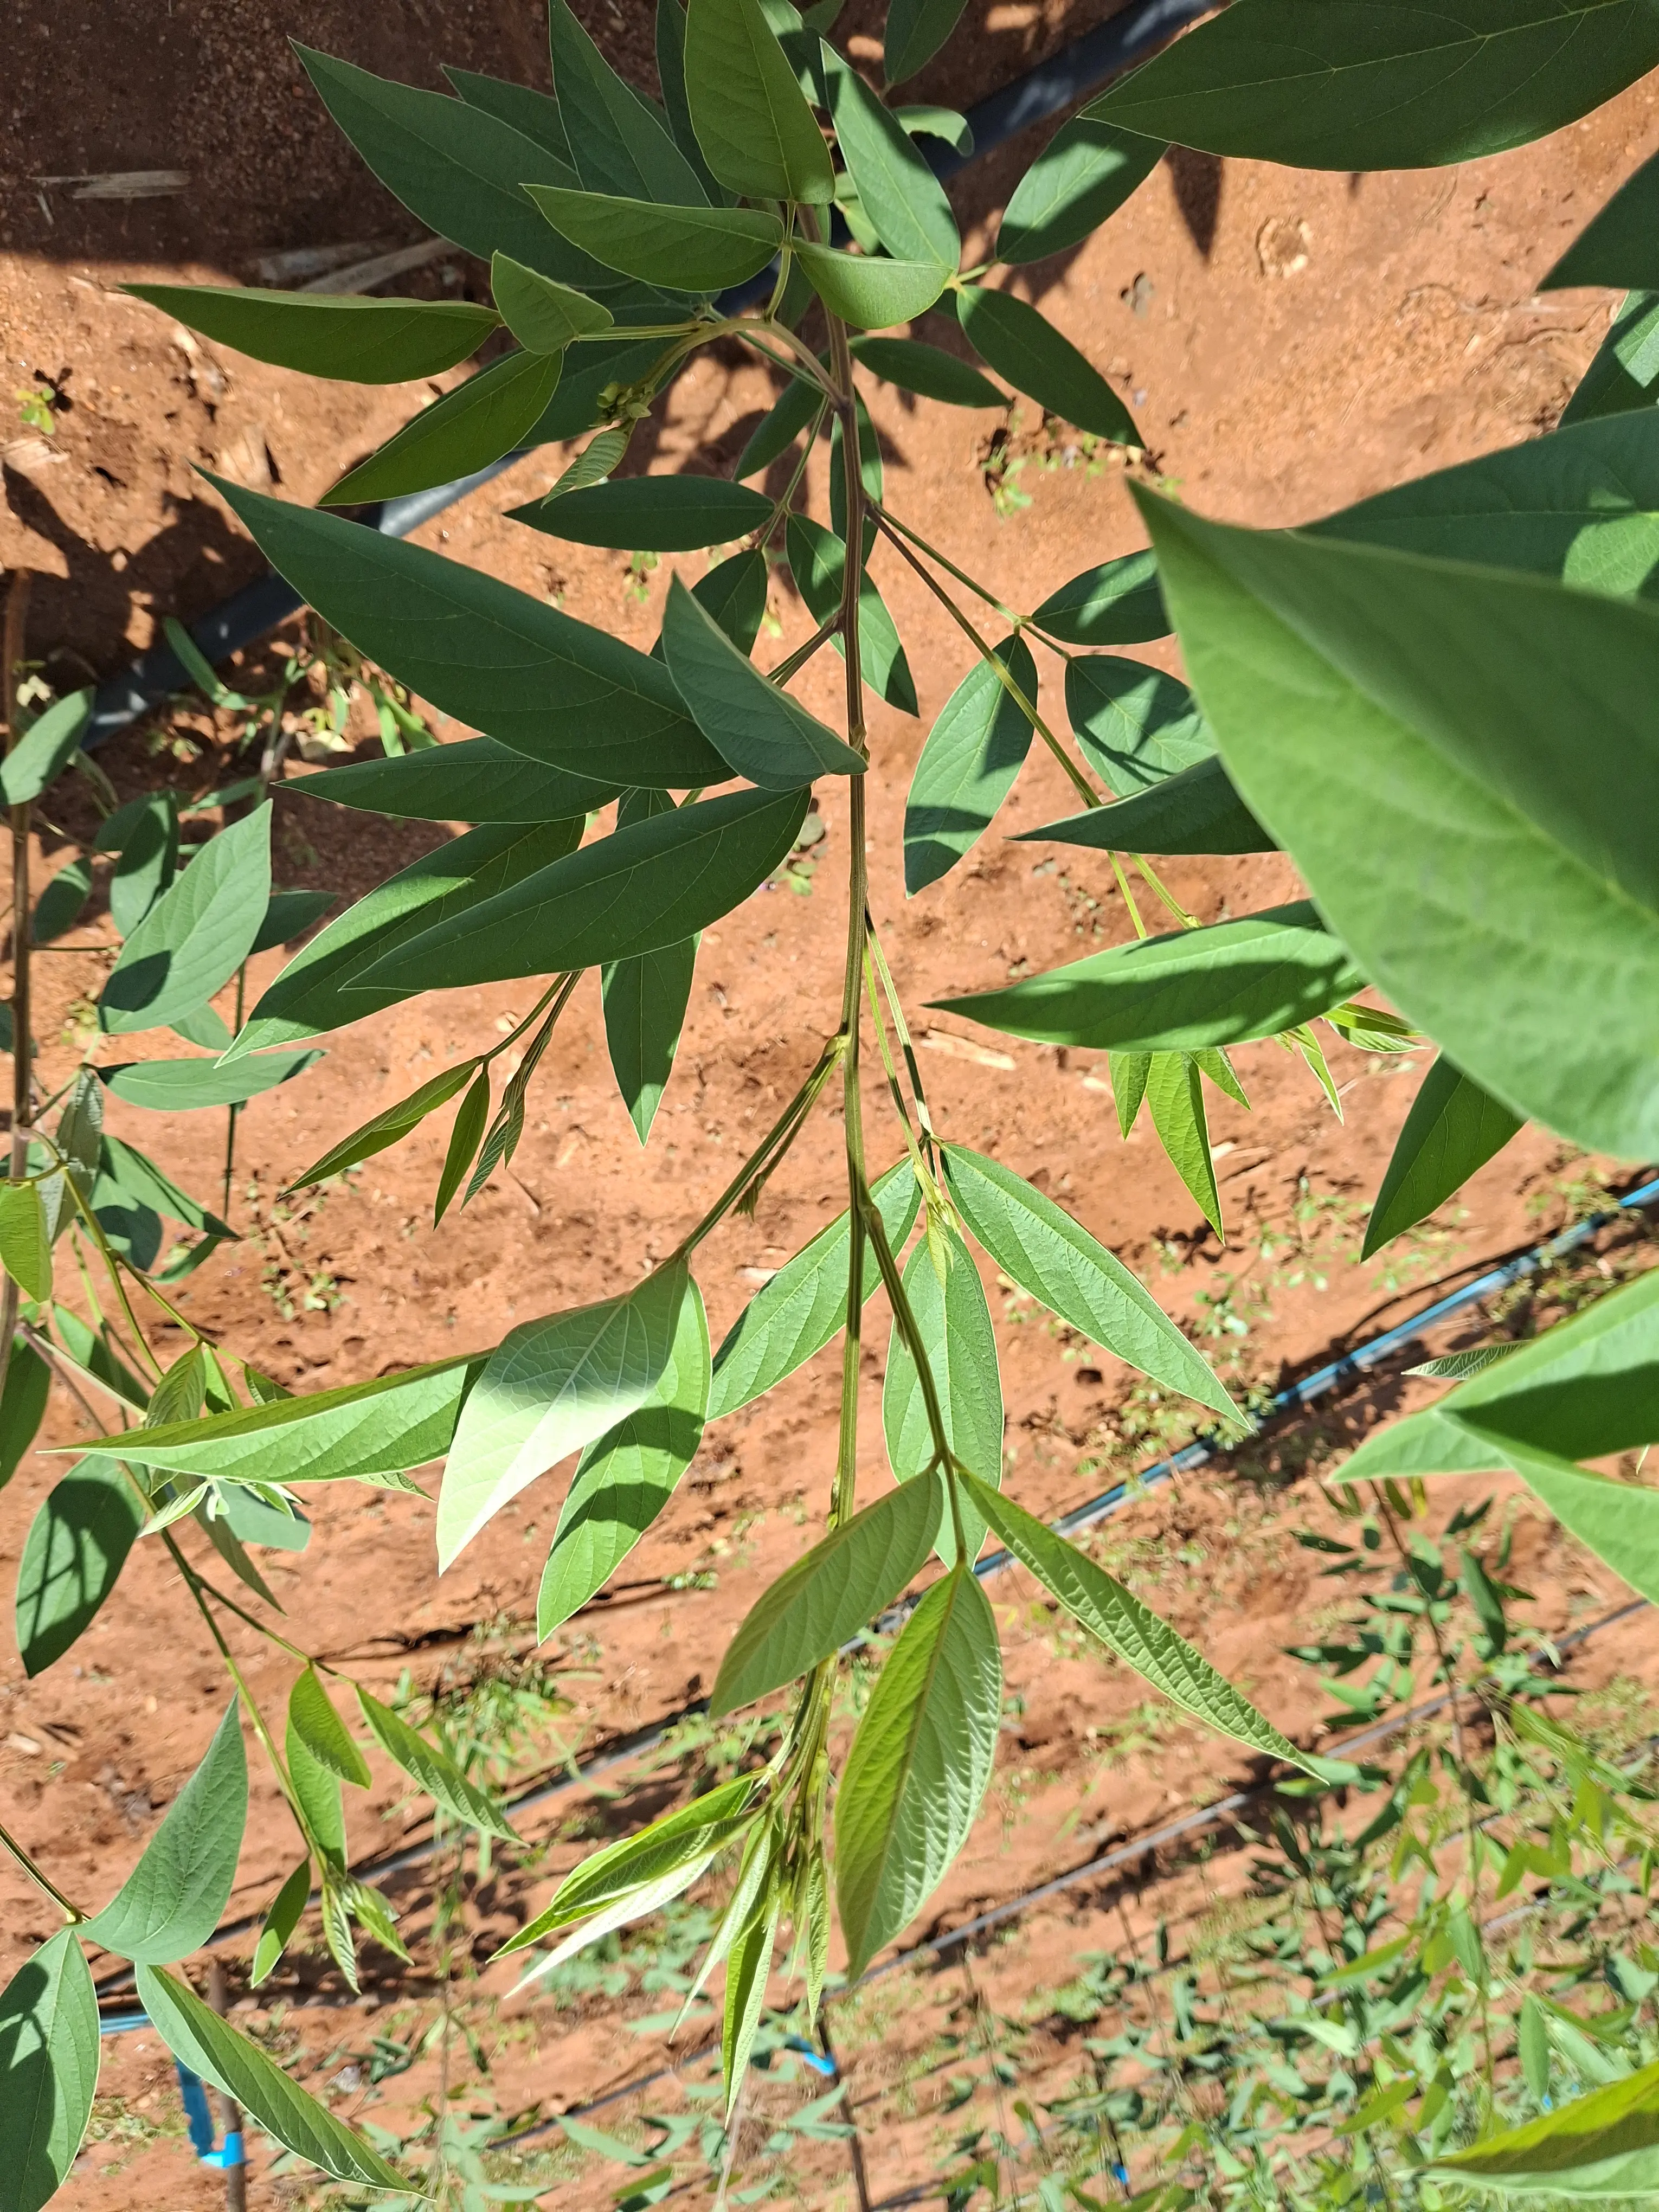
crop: pigeonpea
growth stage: vegetative
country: Kenya
